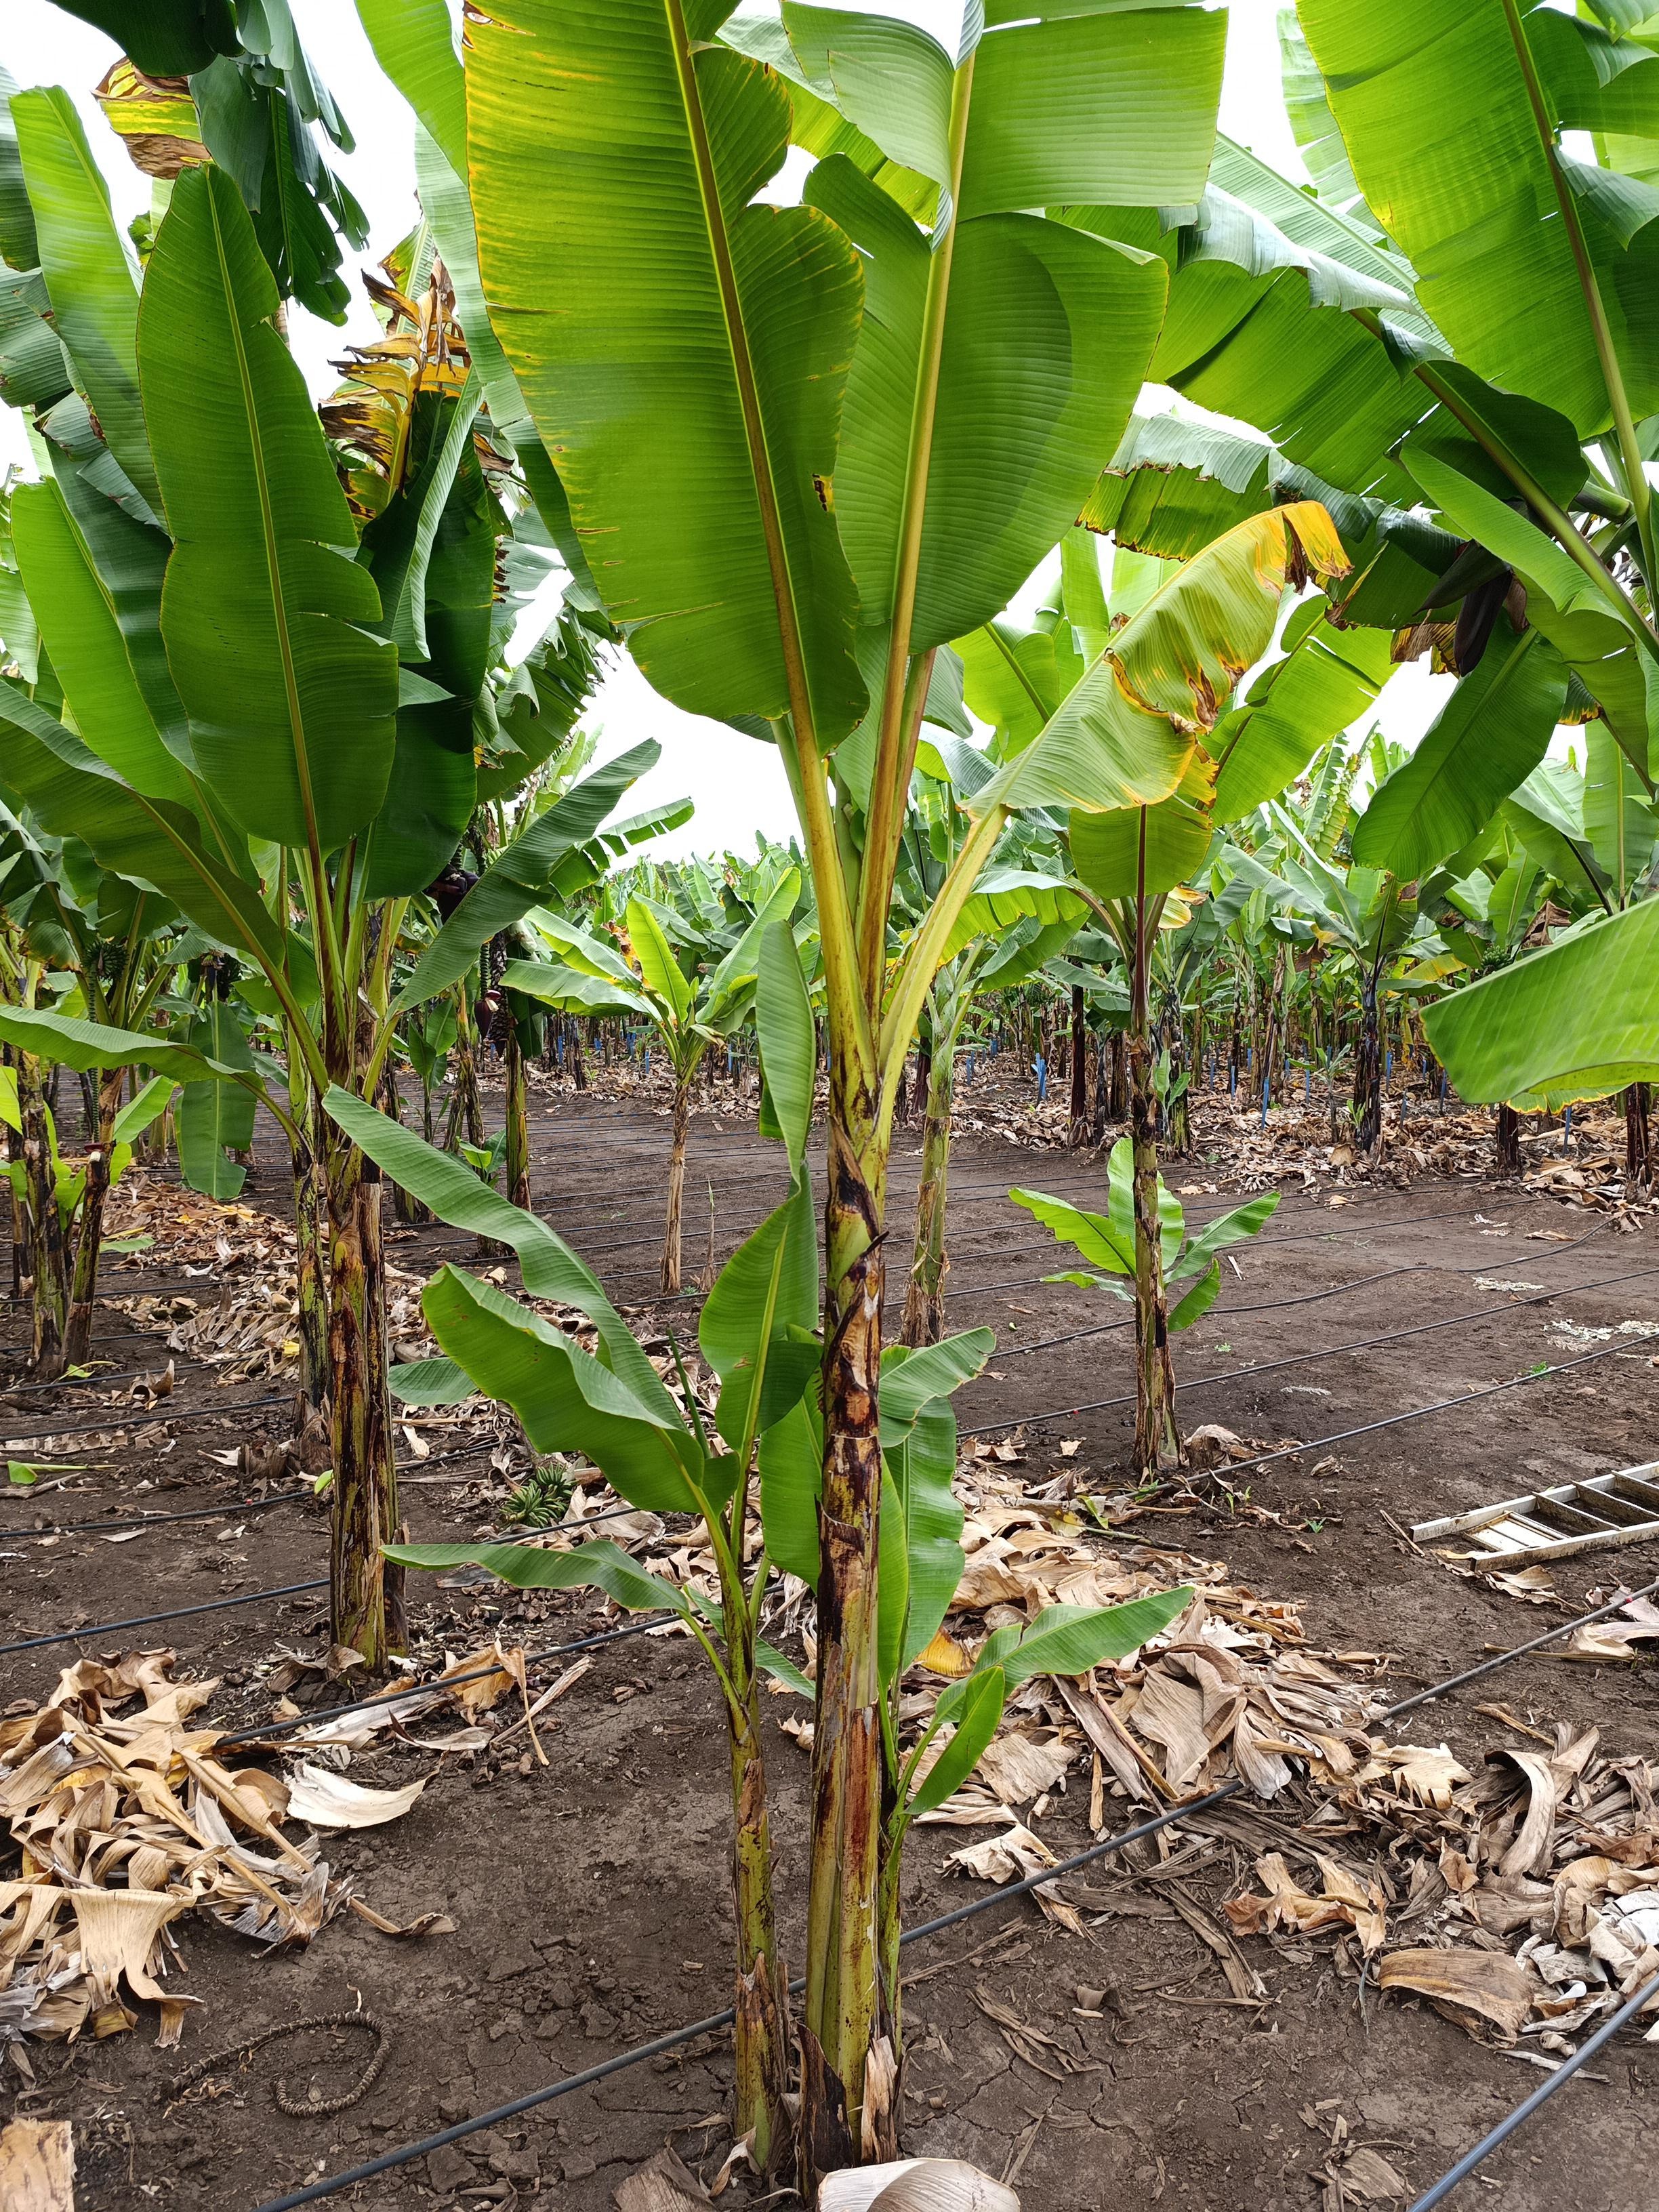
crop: banana
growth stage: vegetative
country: Tanzania
